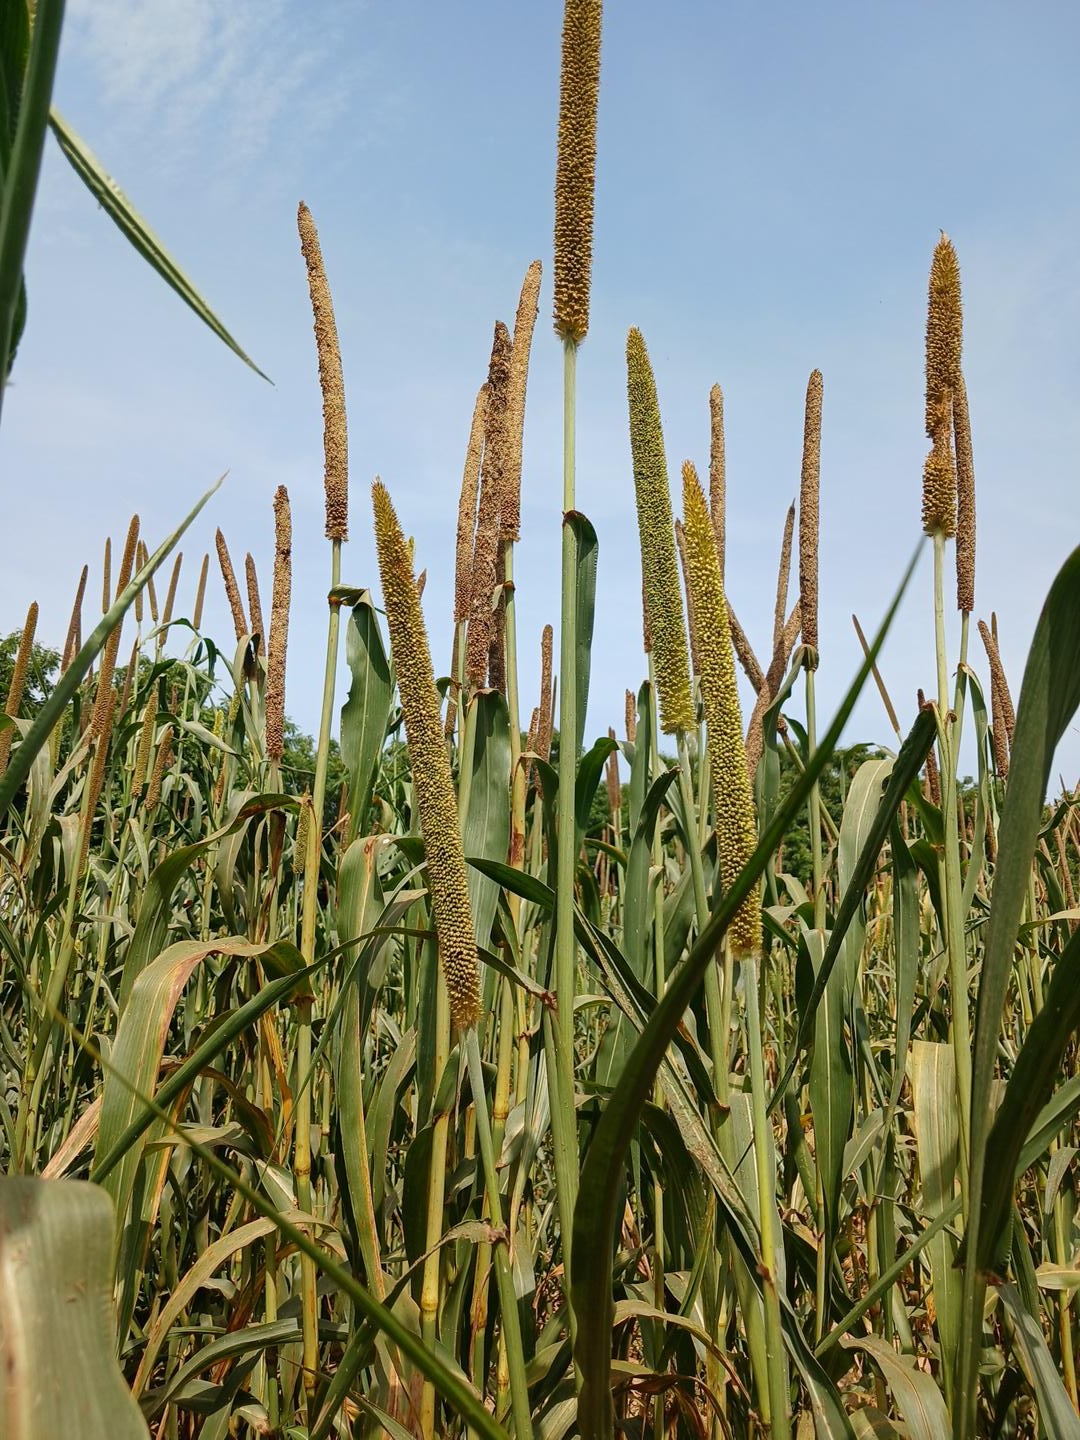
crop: pearl millet
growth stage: filling grain
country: Senegal
